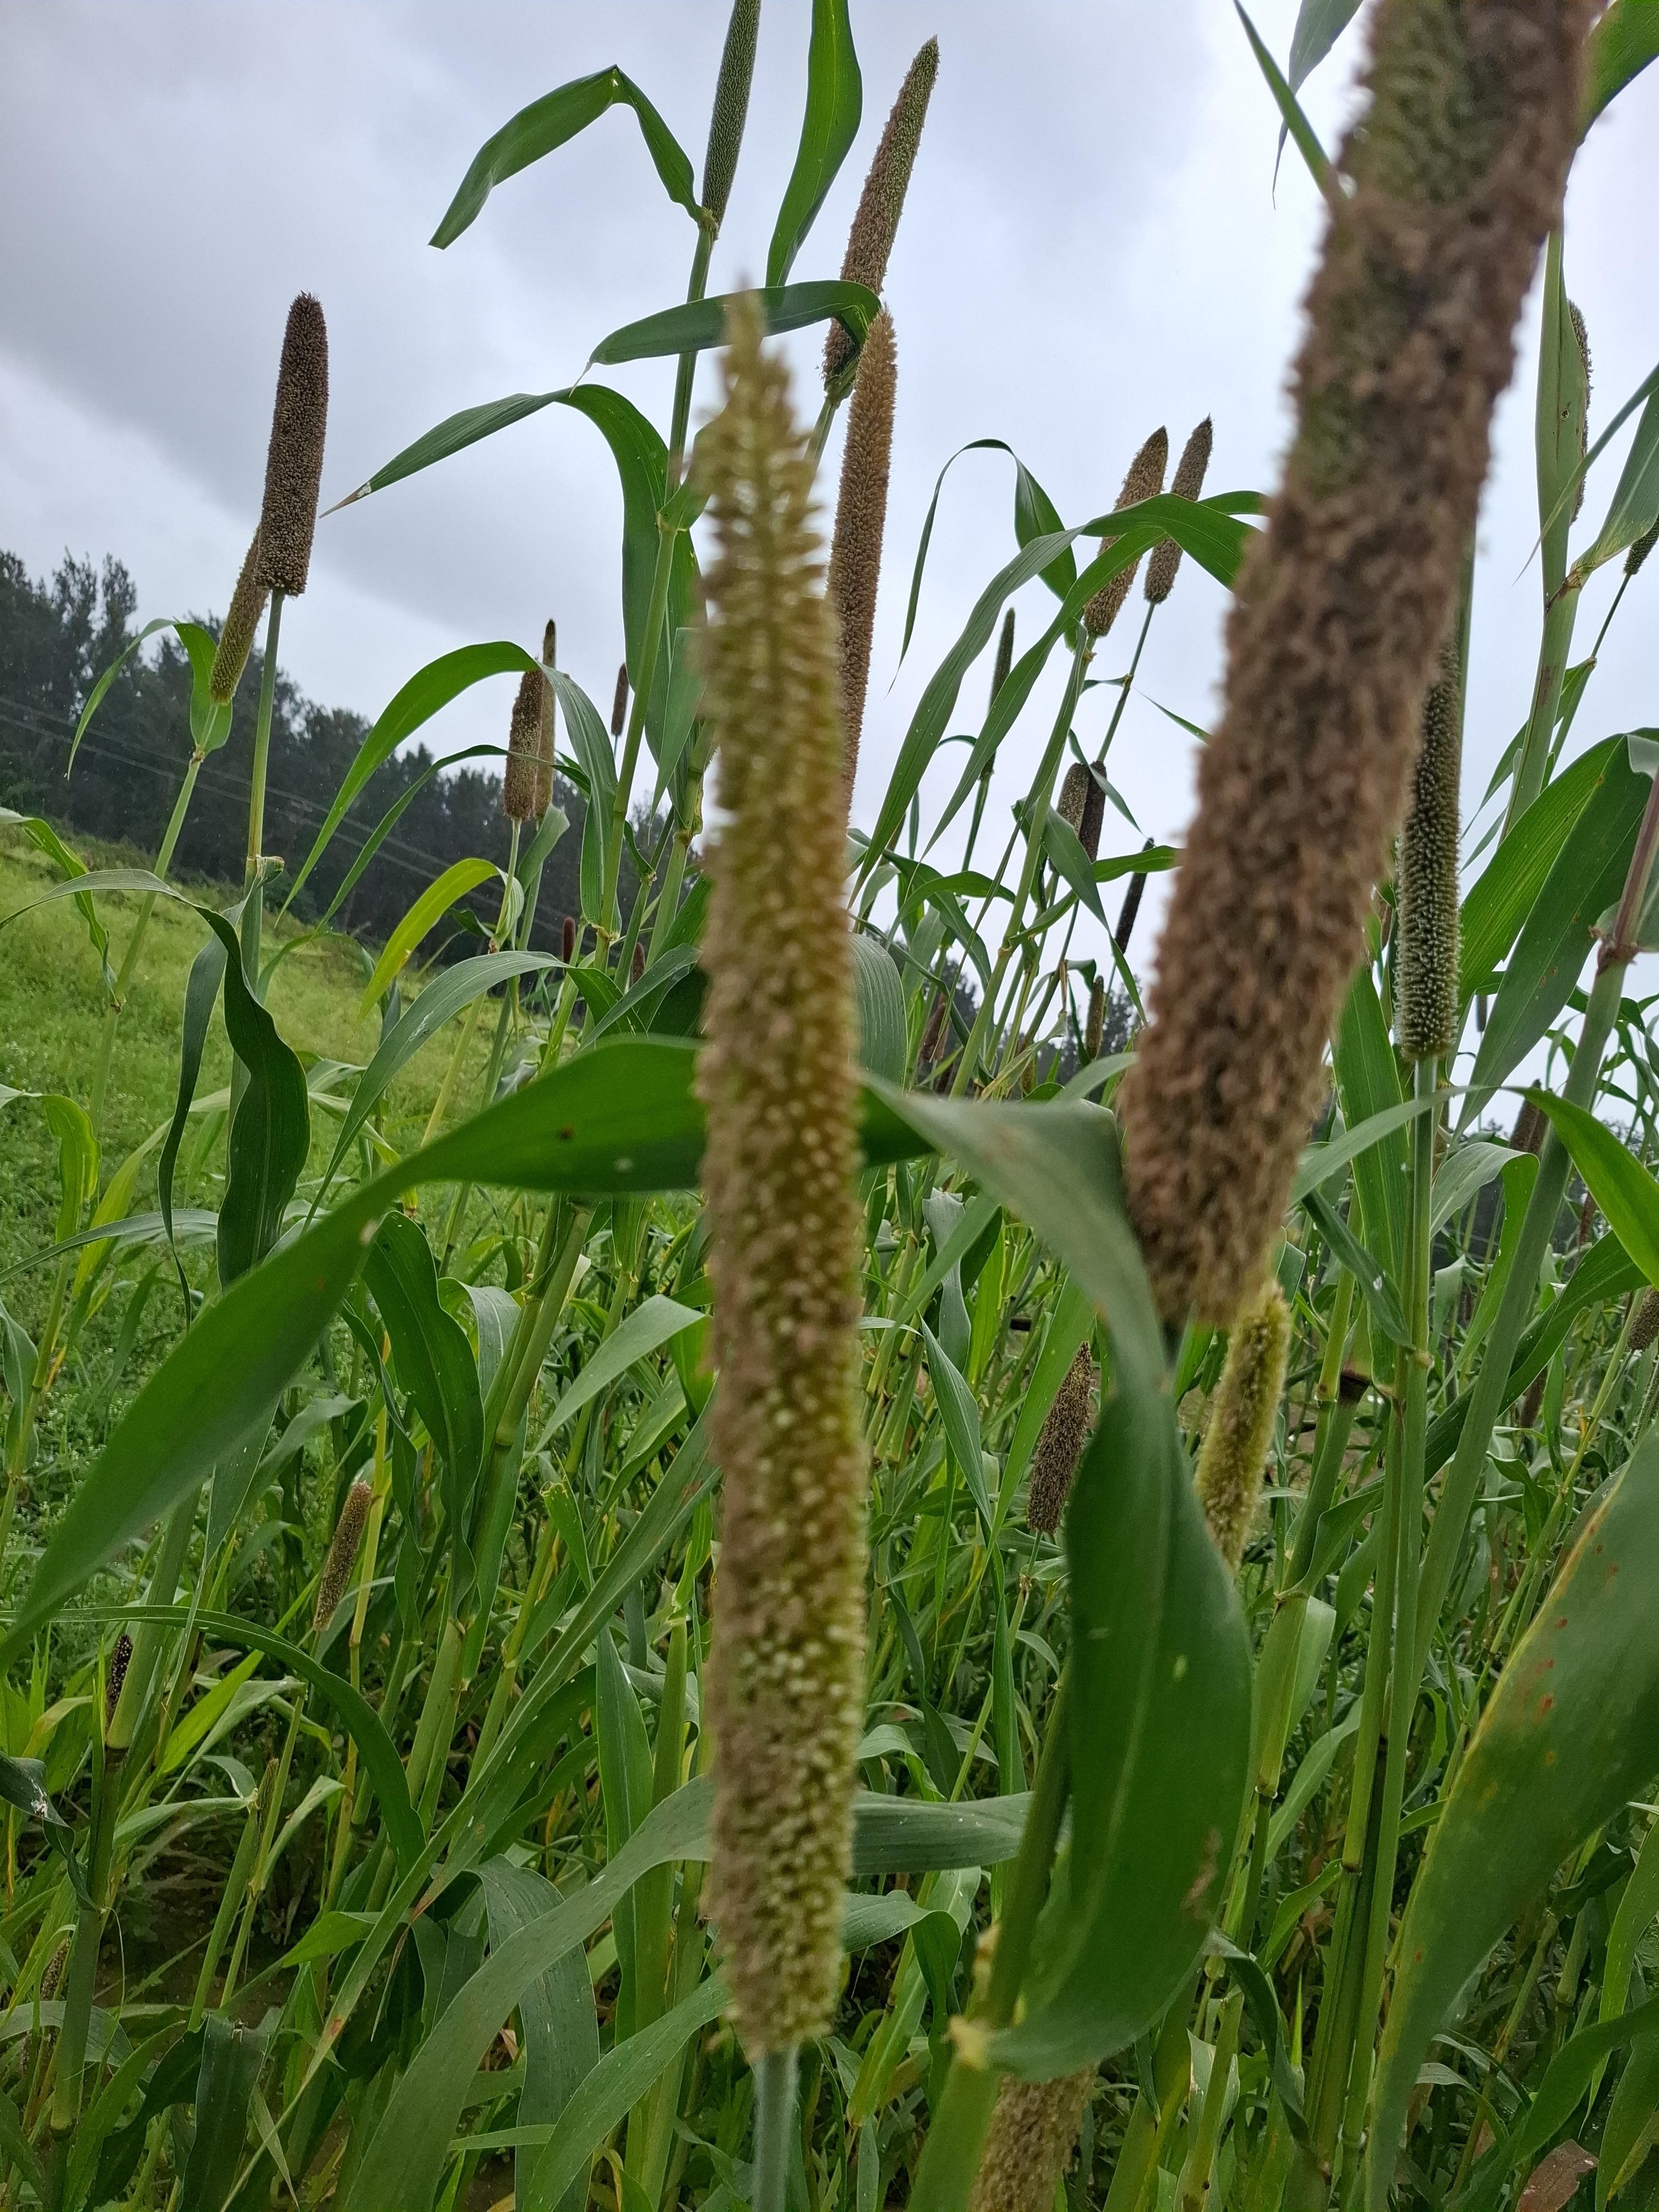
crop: sorghum
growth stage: harvest maturity
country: Tanzania
